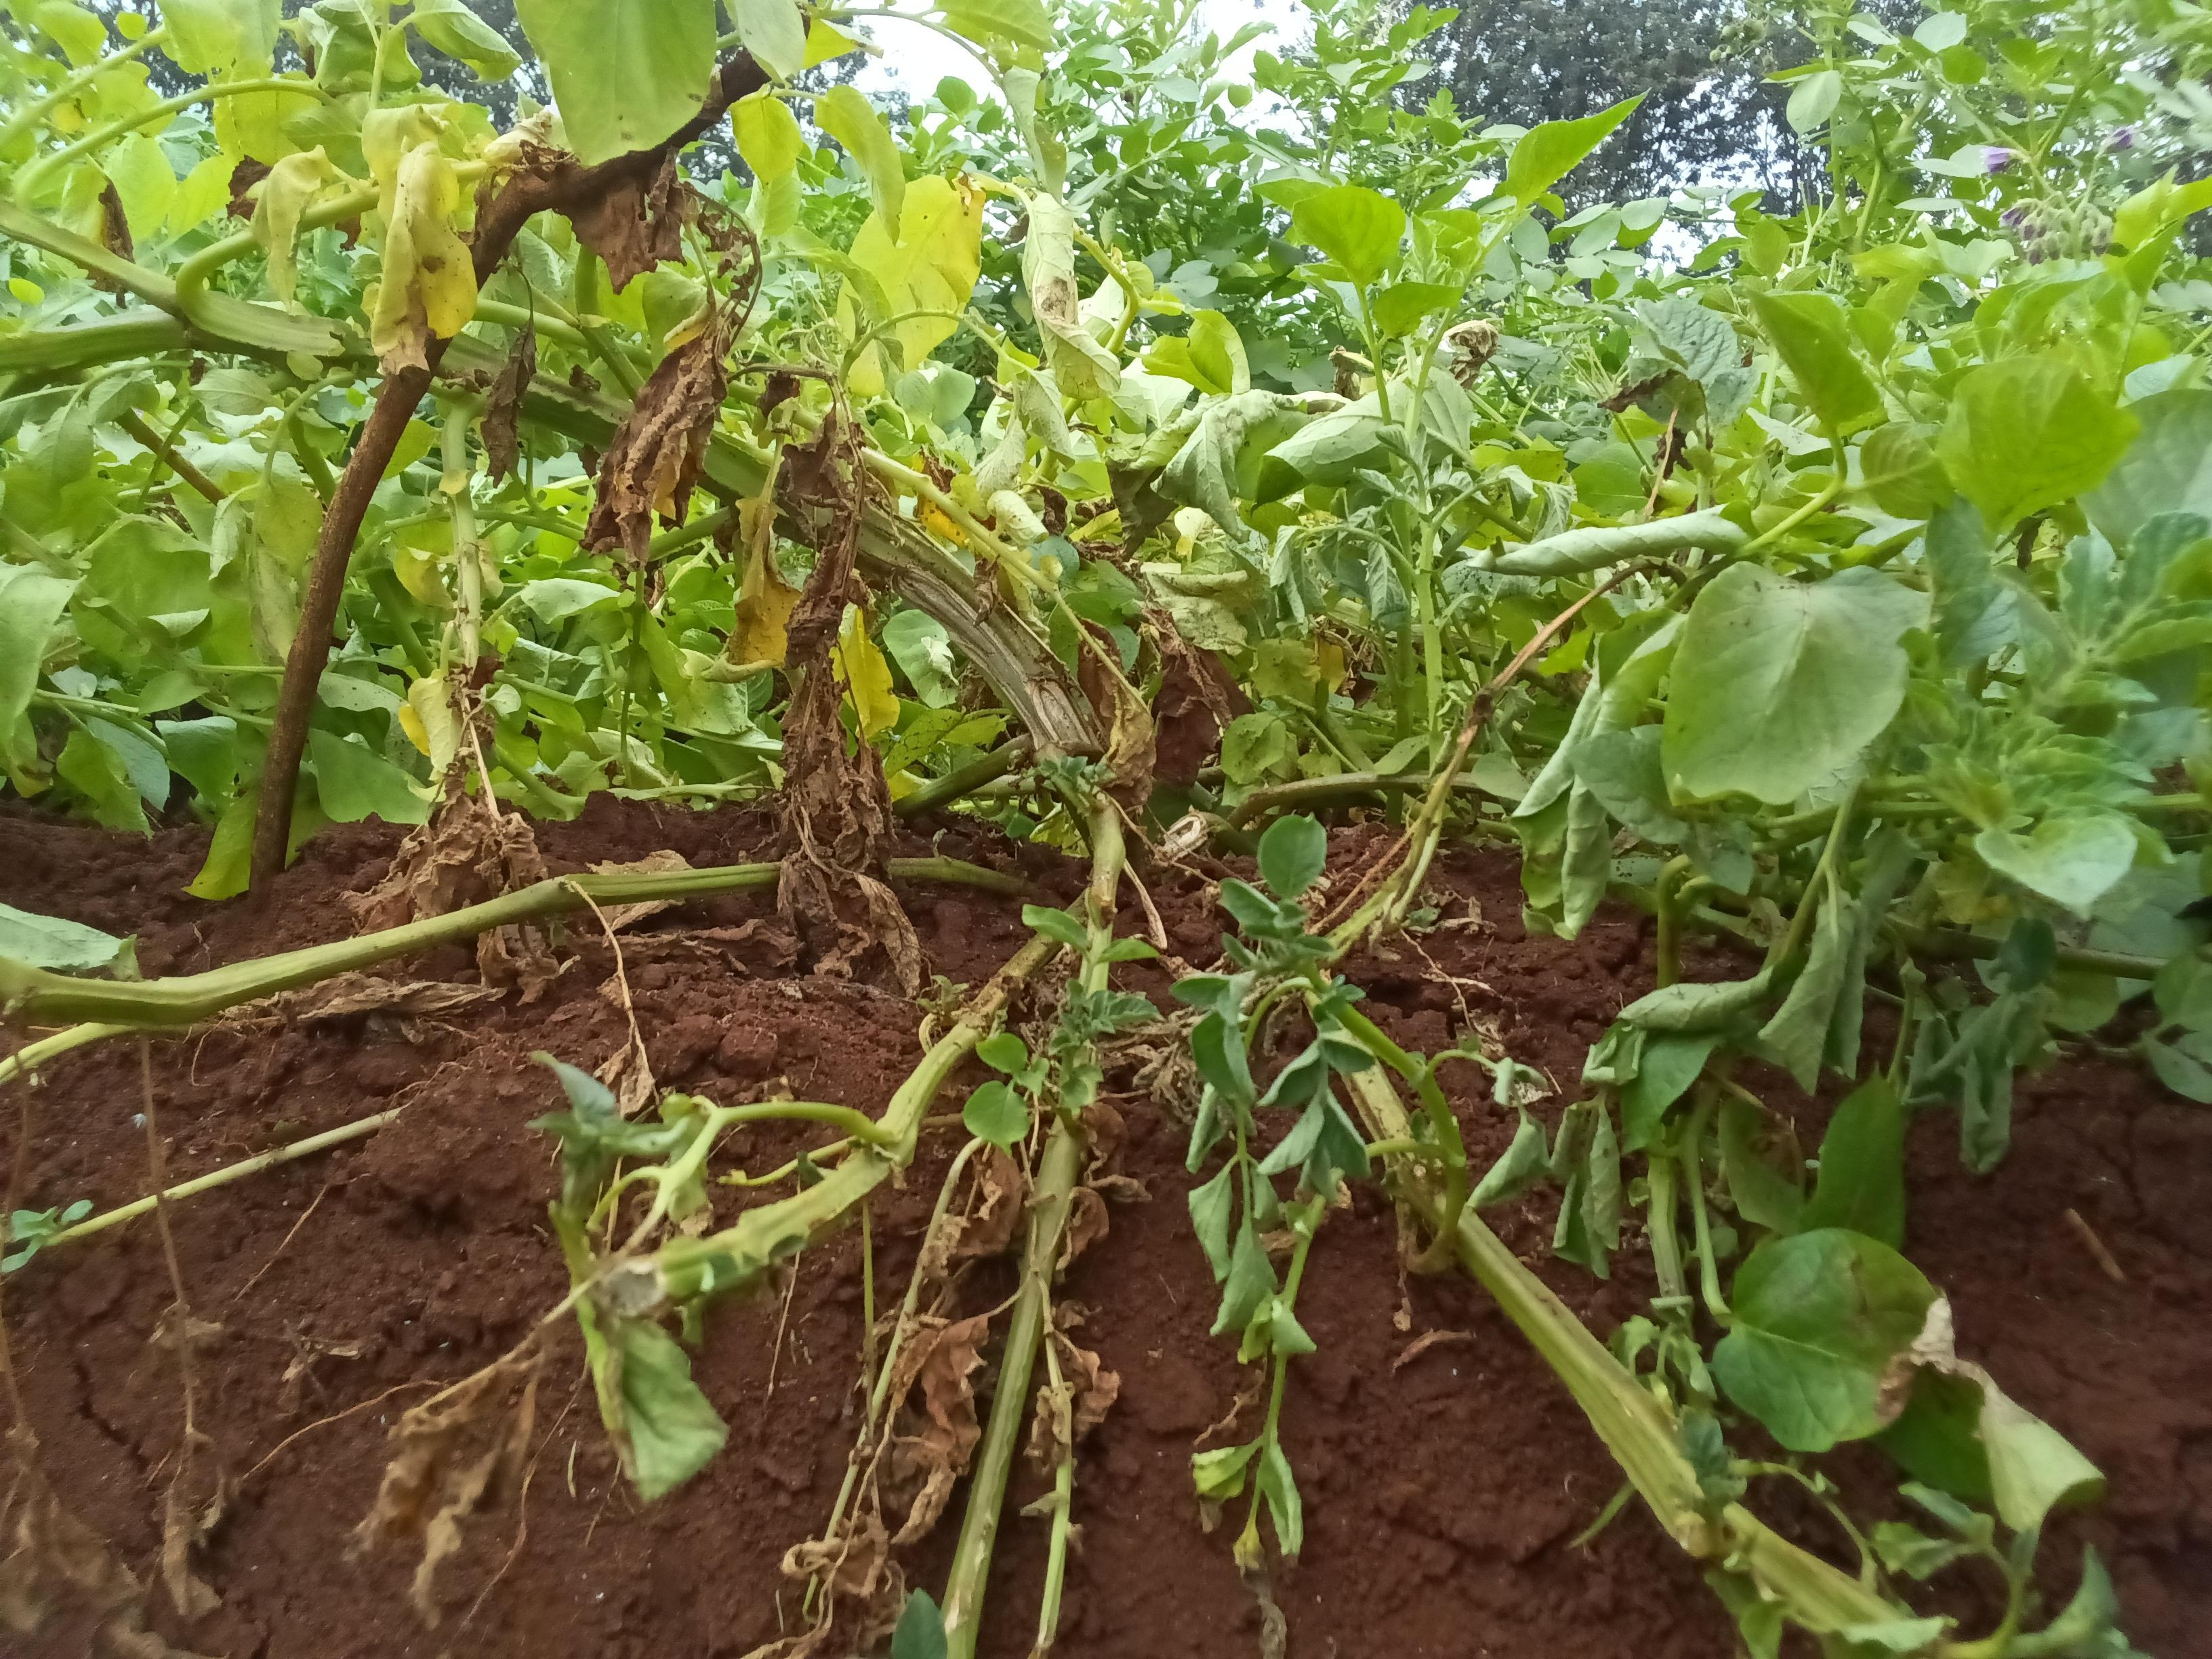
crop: potato
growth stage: maturity
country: Kenya
